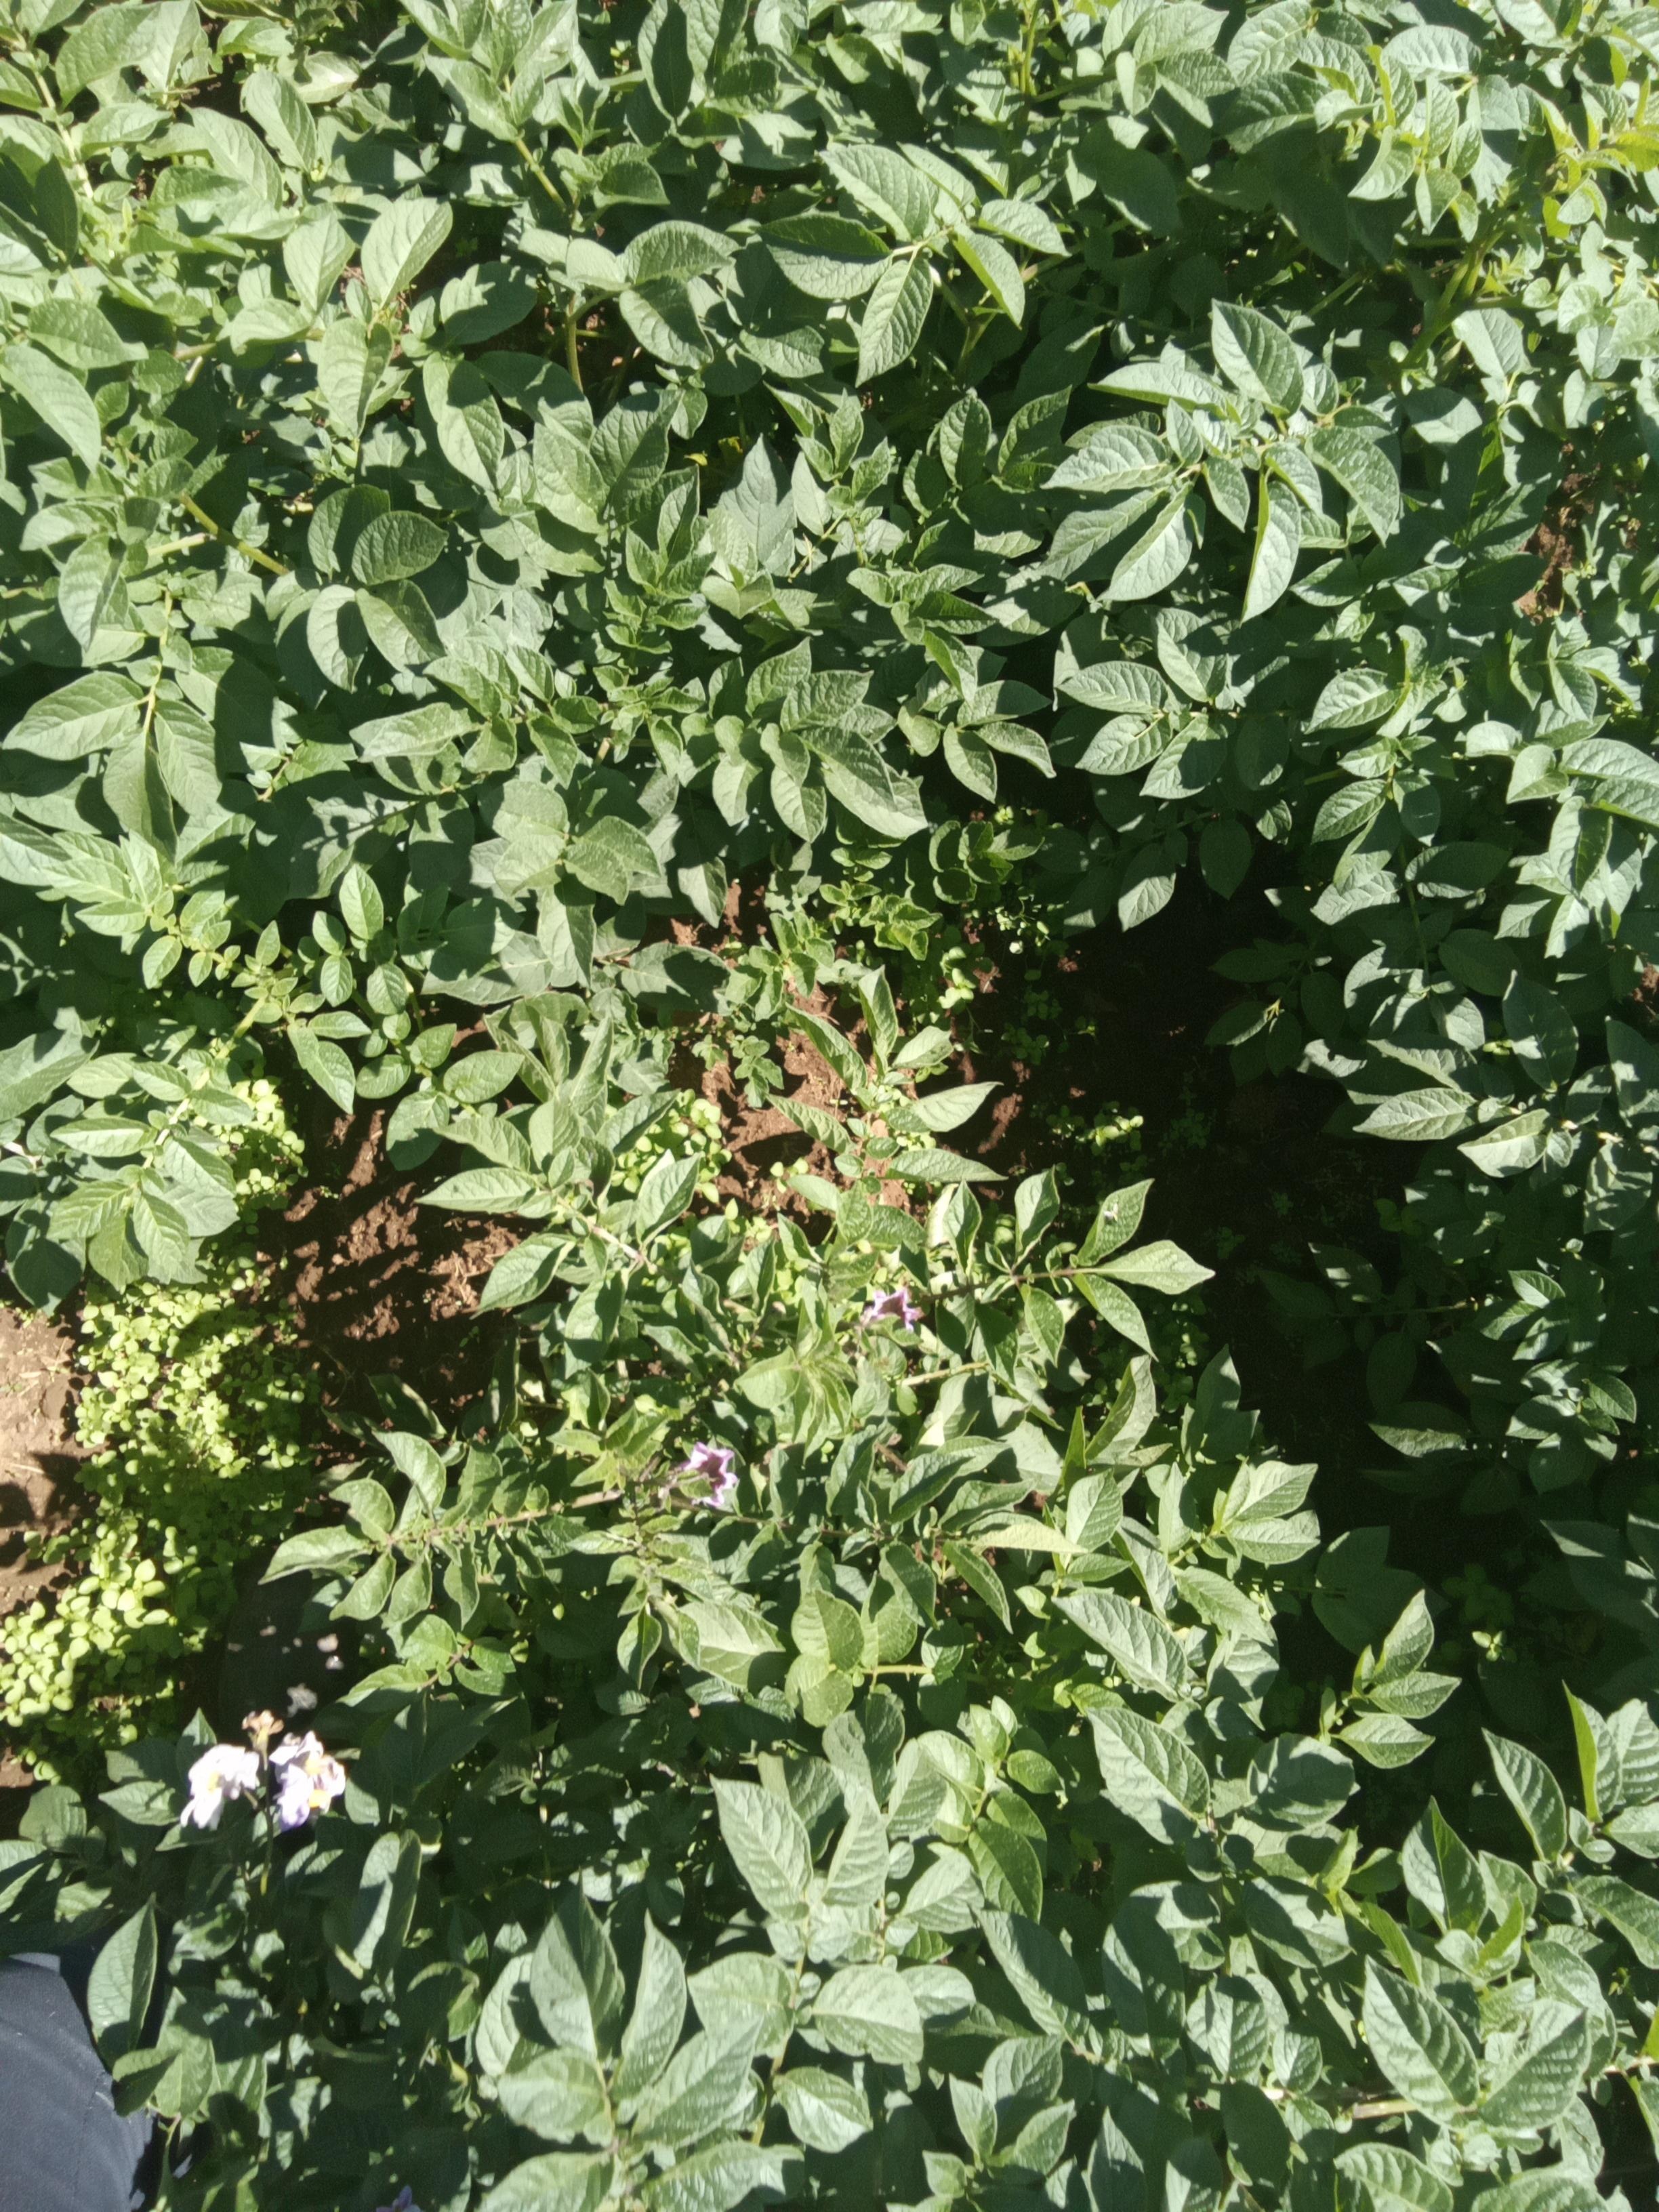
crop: potato
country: Kenya
